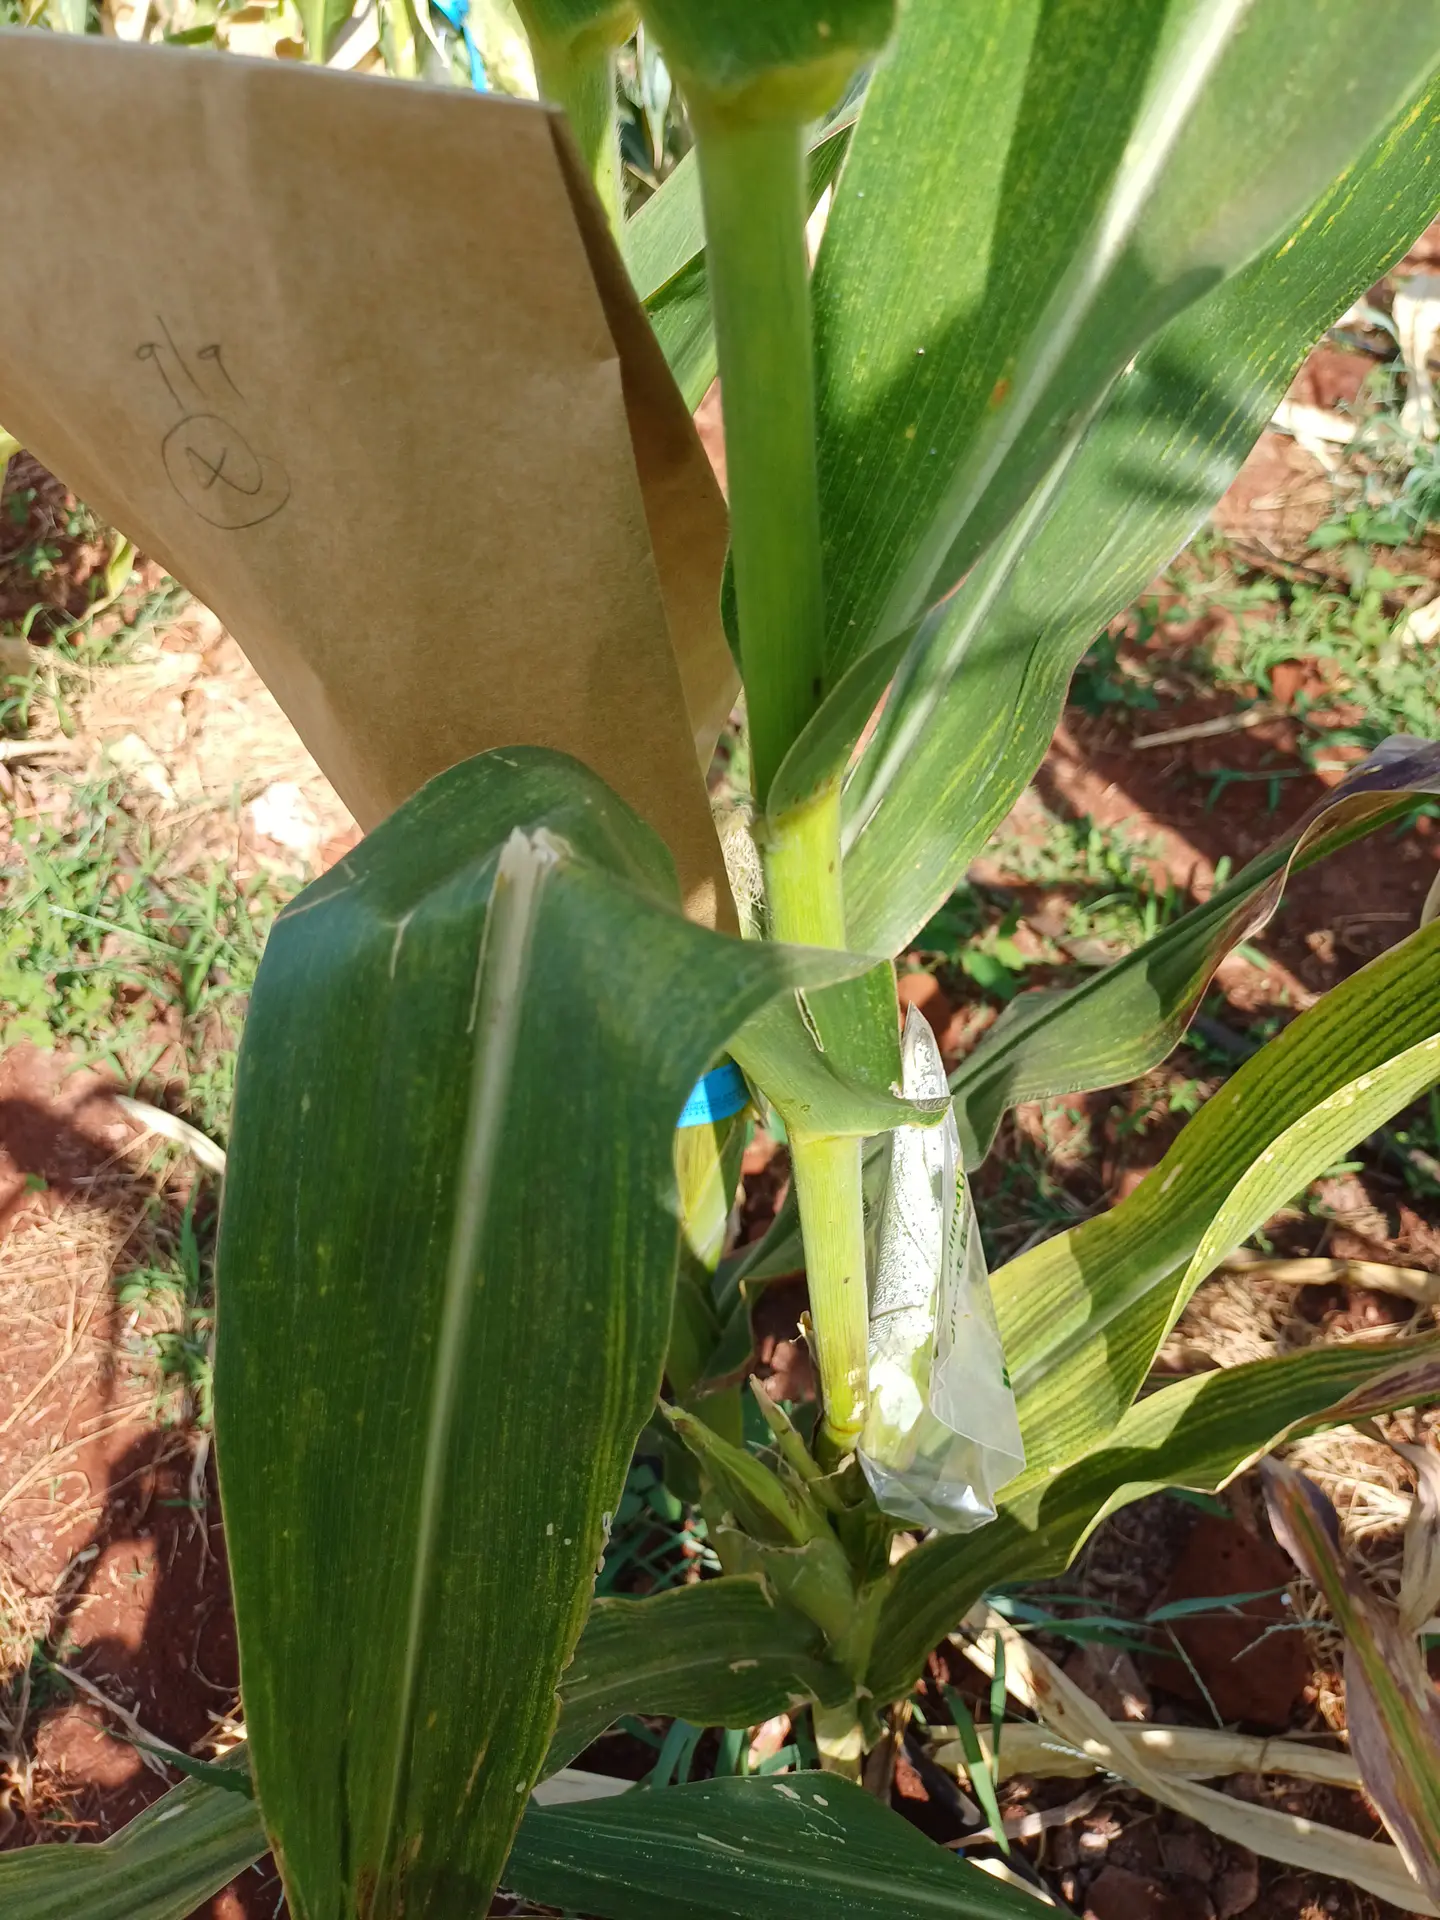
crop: maize
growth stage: flowering
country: Kenya
